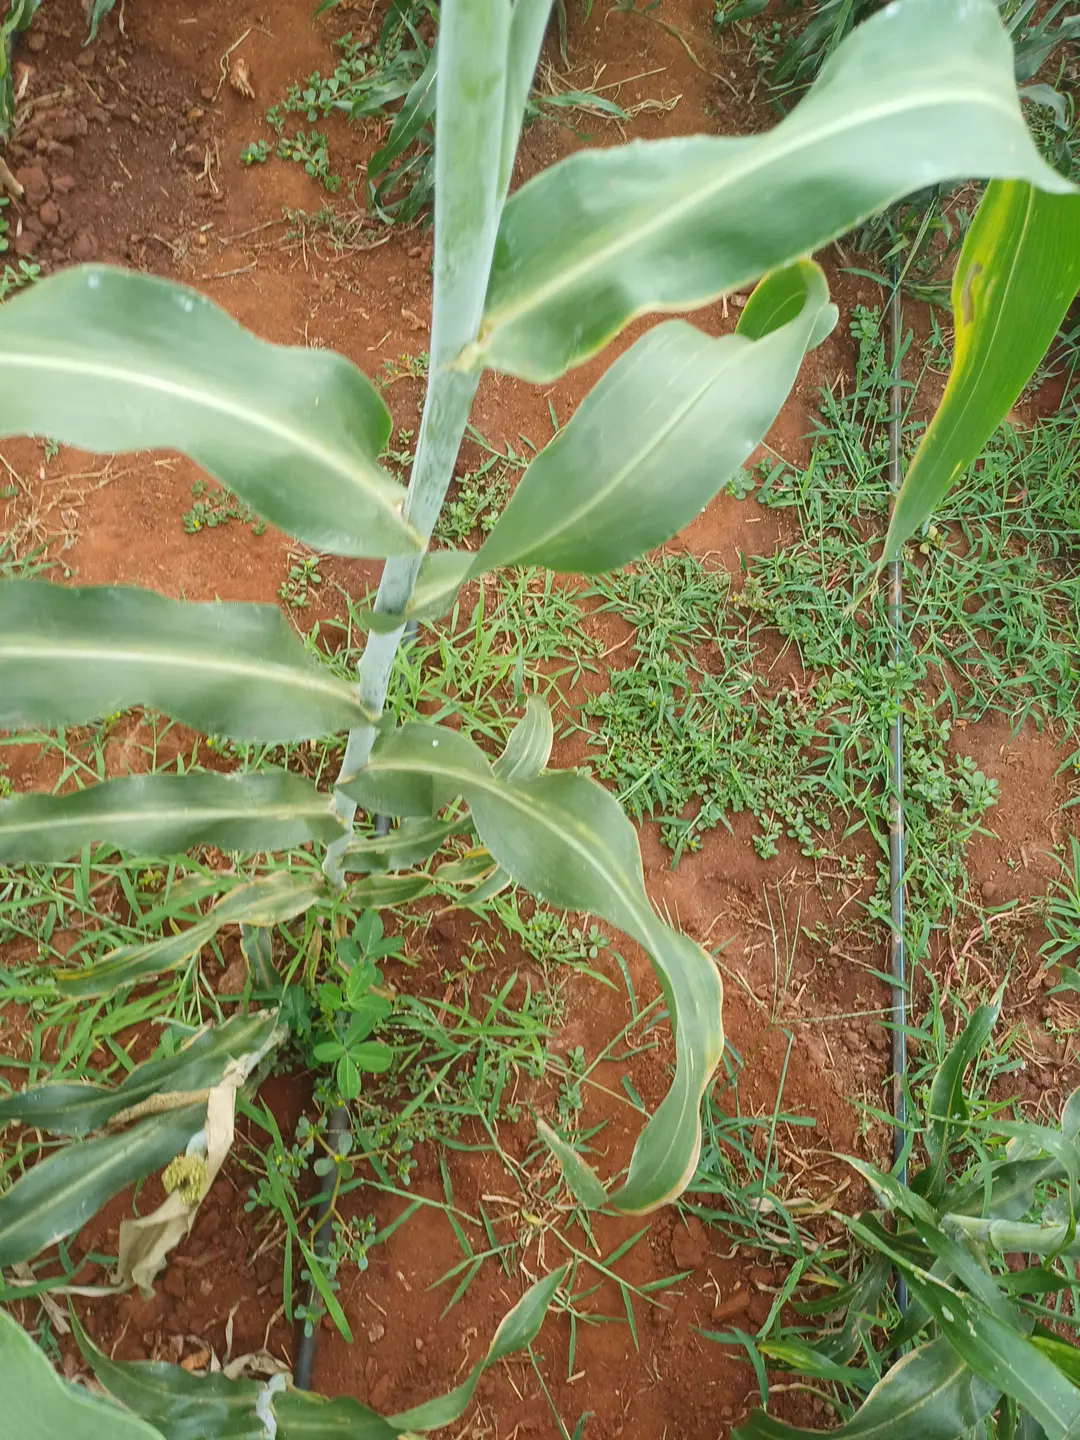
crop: sorghum
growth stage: flowering
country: Kenya
